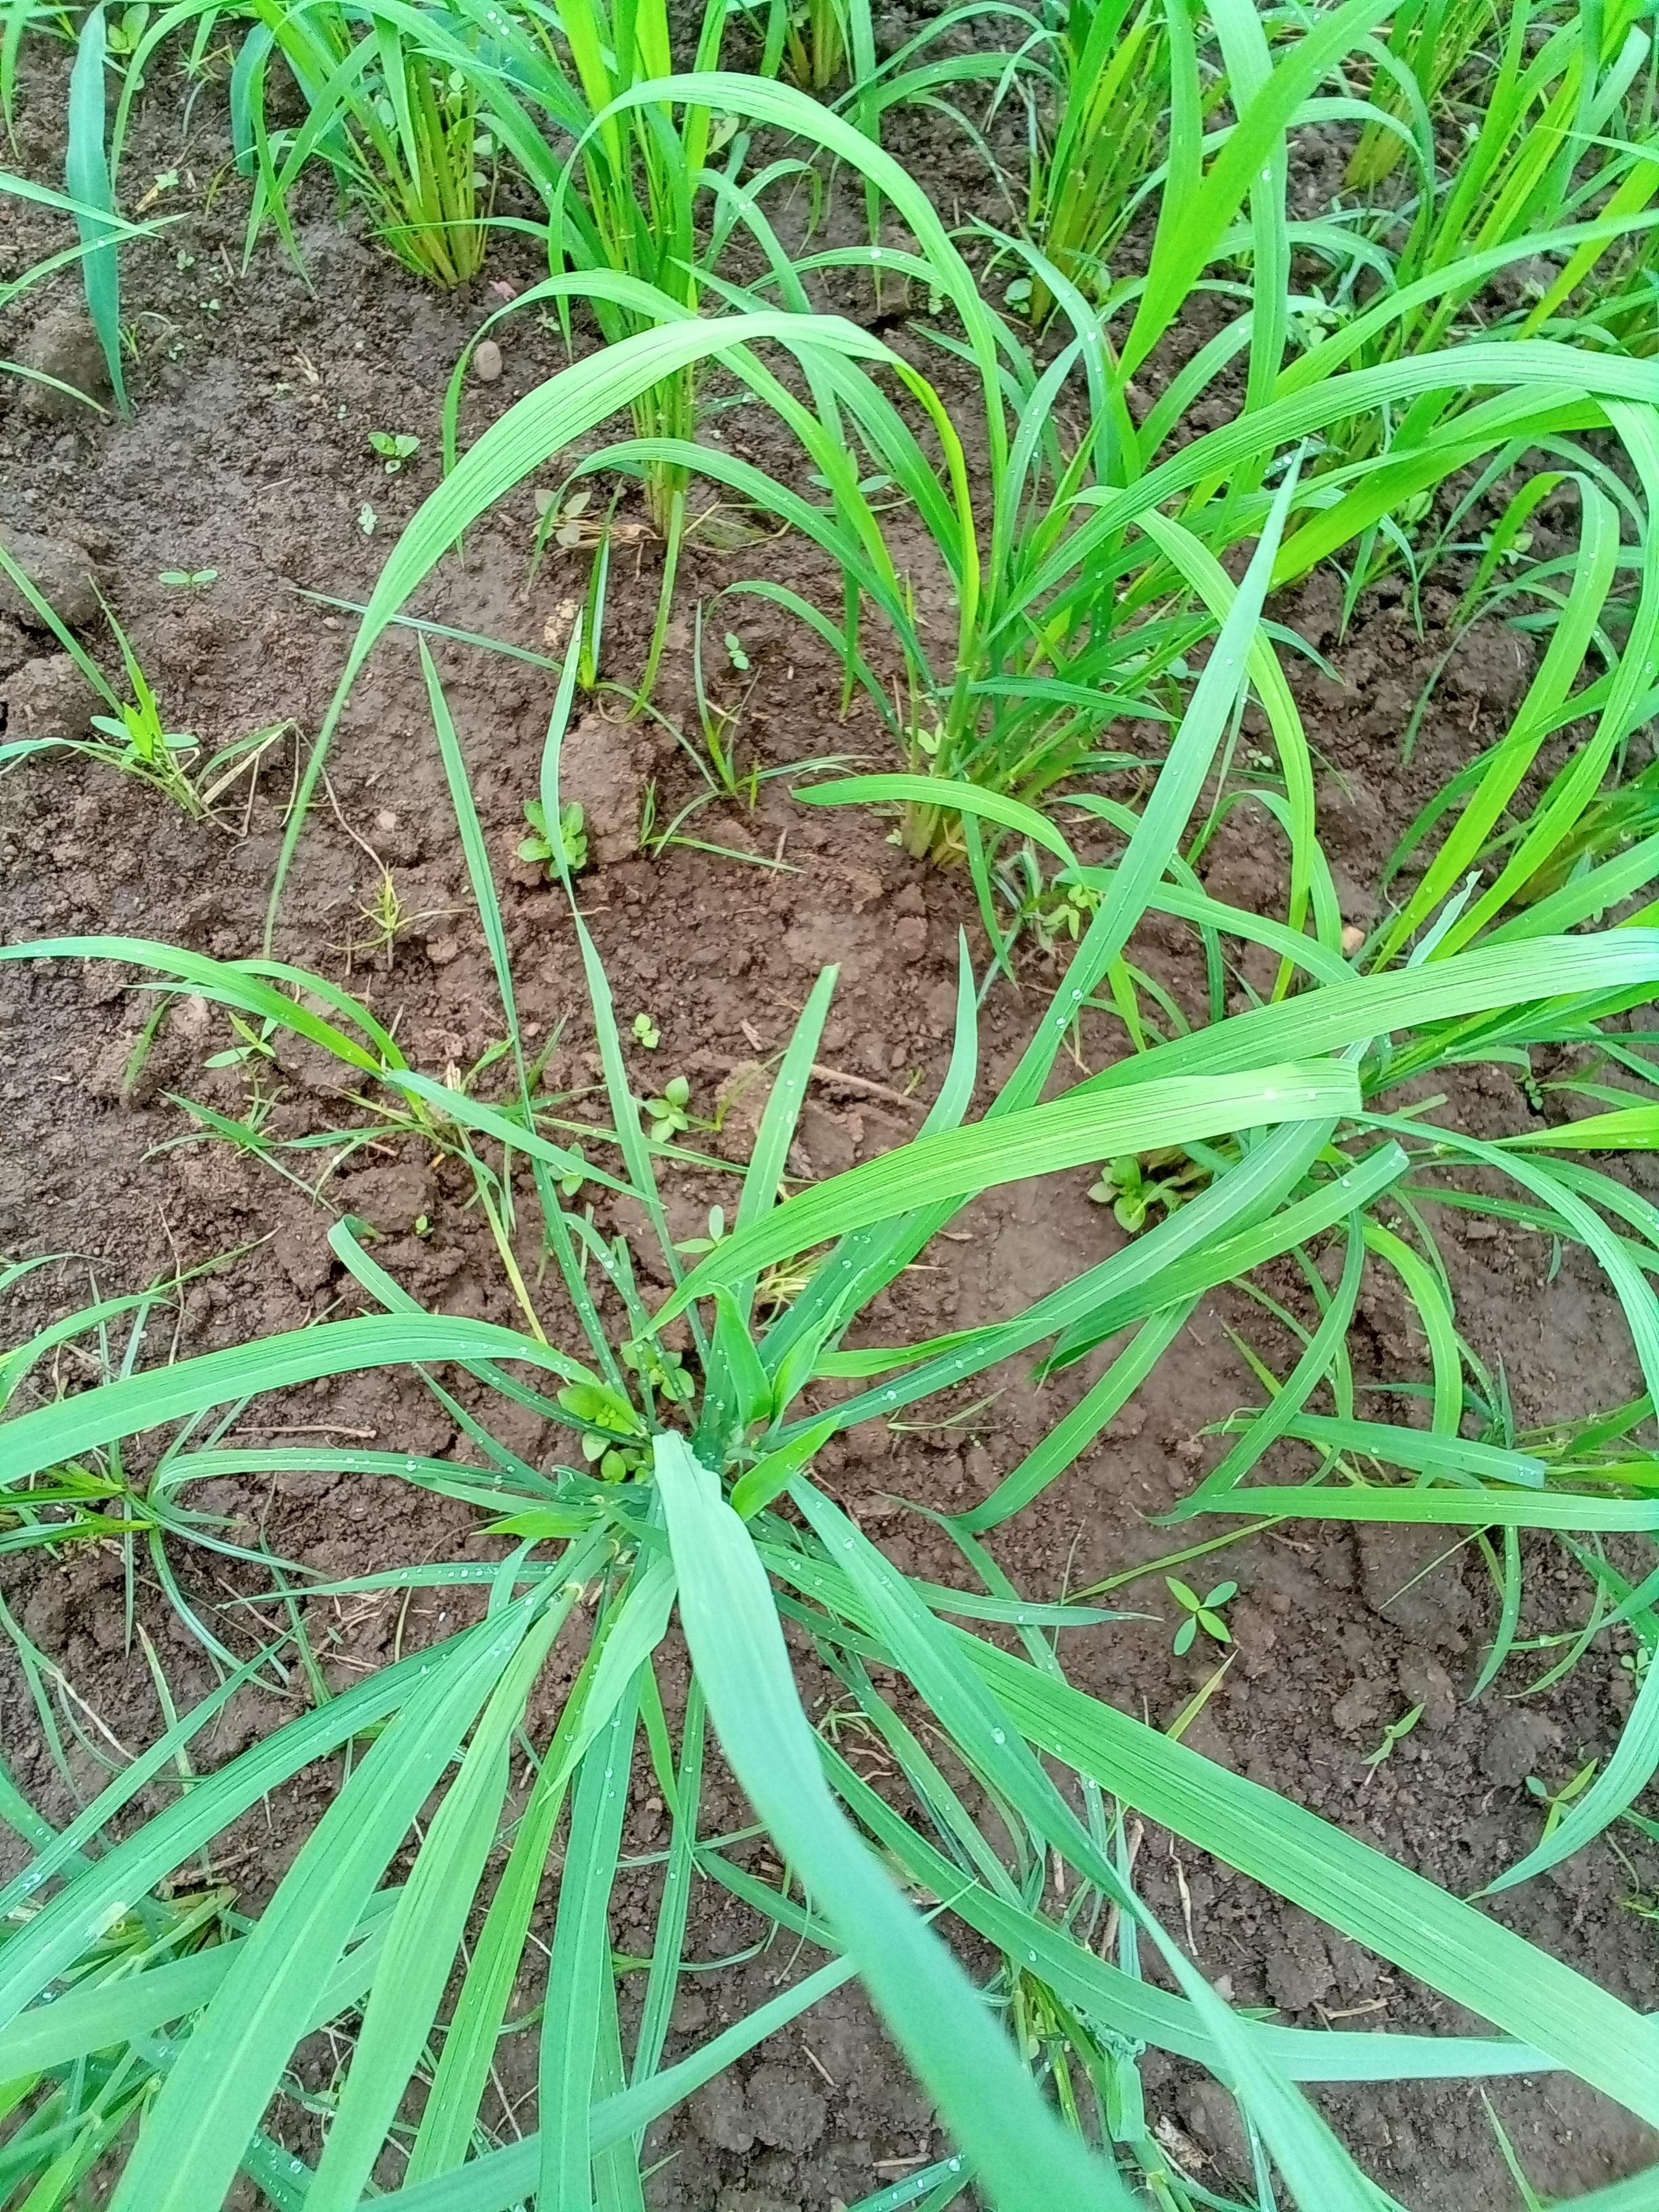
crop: rice
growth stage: tillering
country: Côte d'Ivoire
